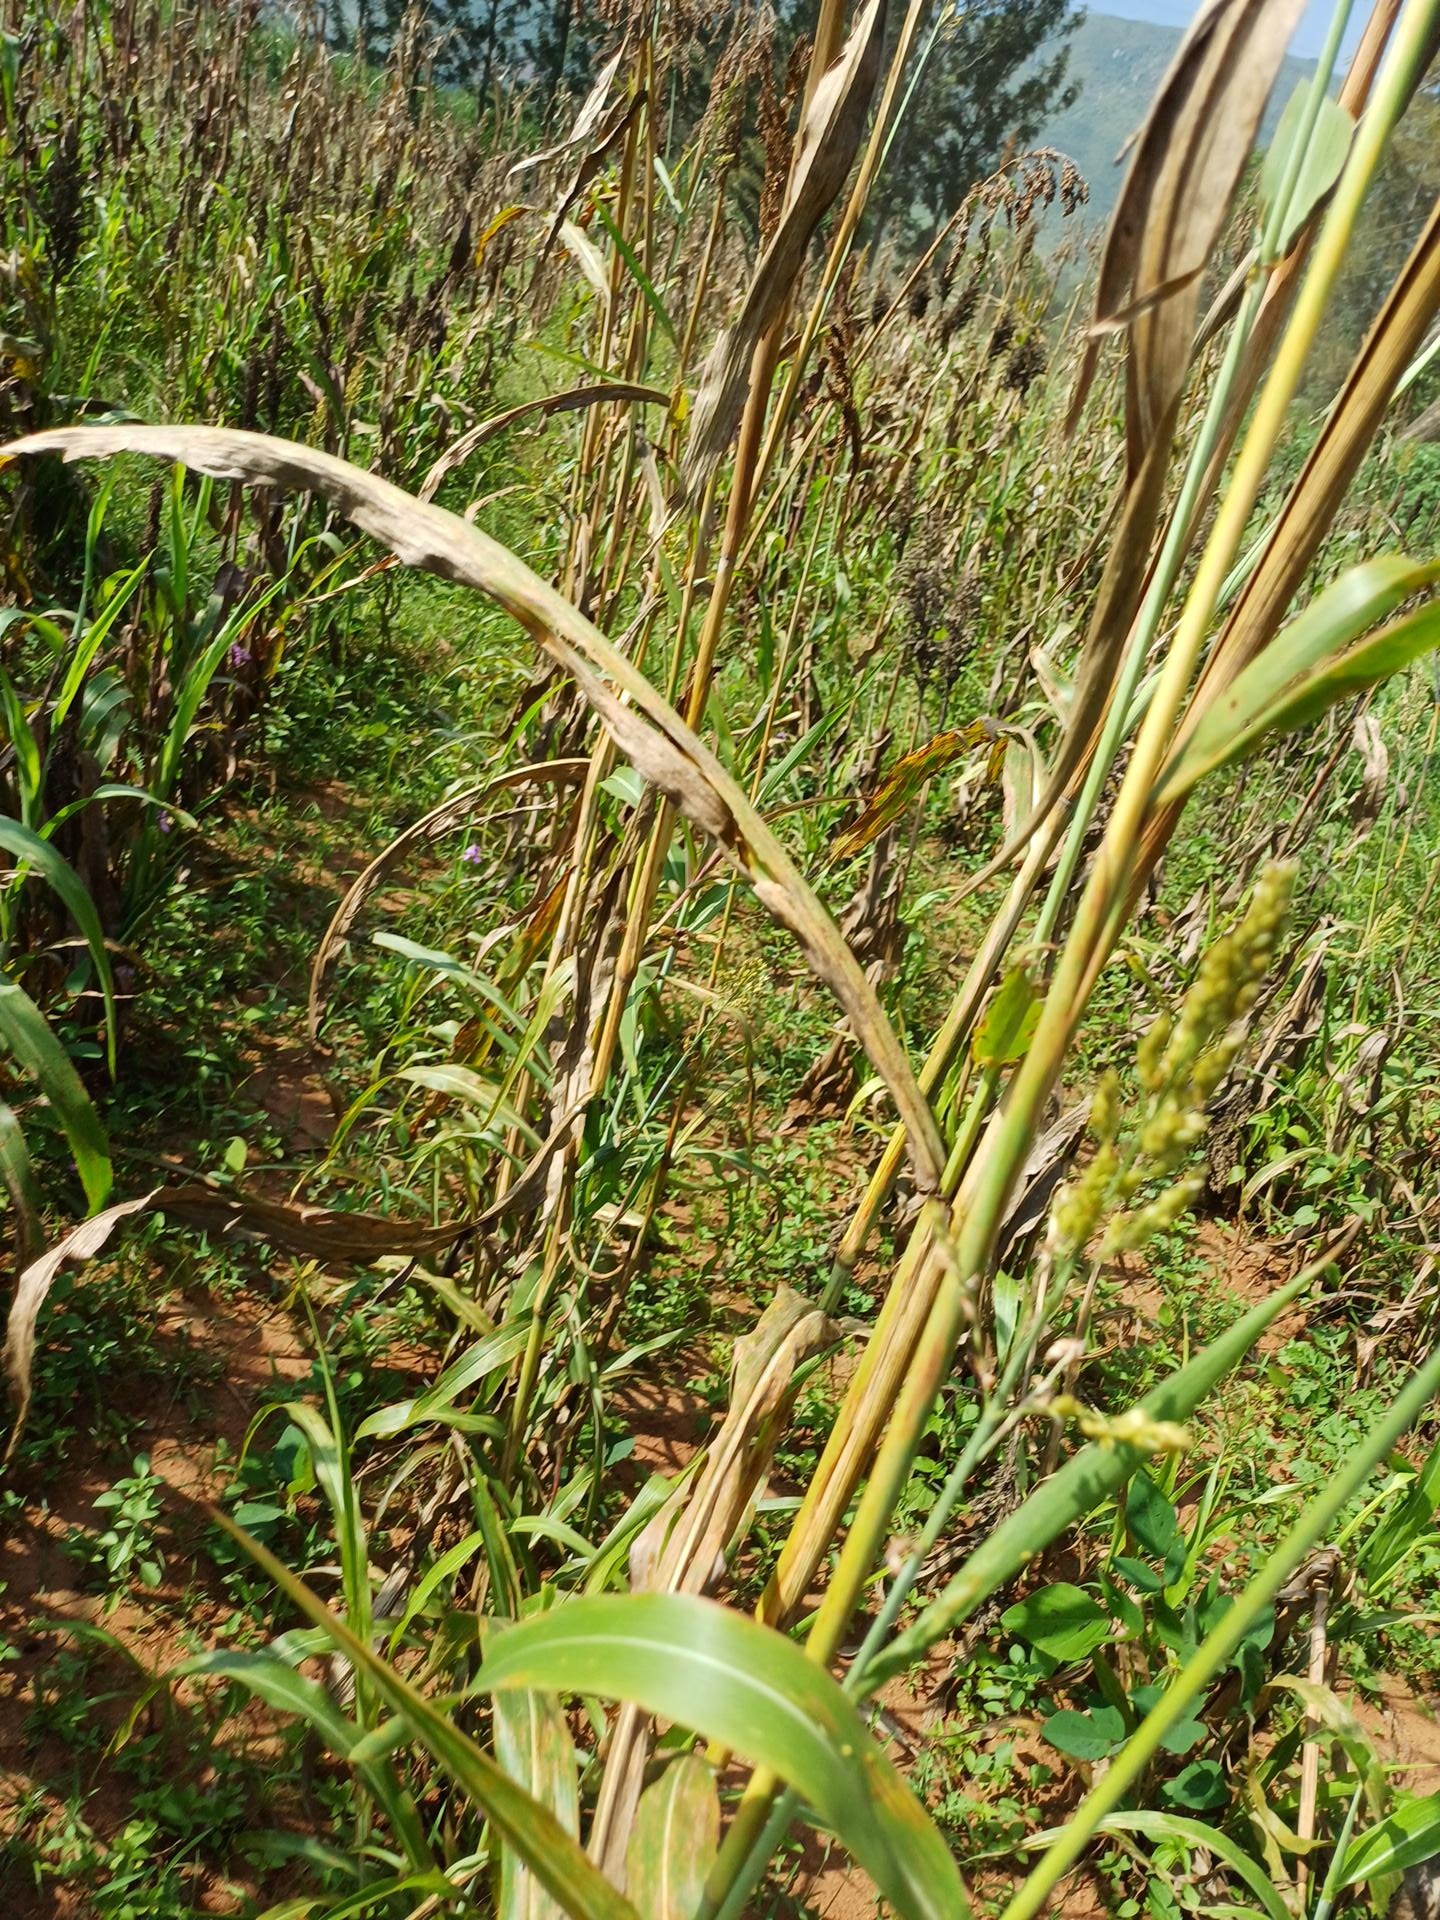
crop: sorghum
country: Kenya
